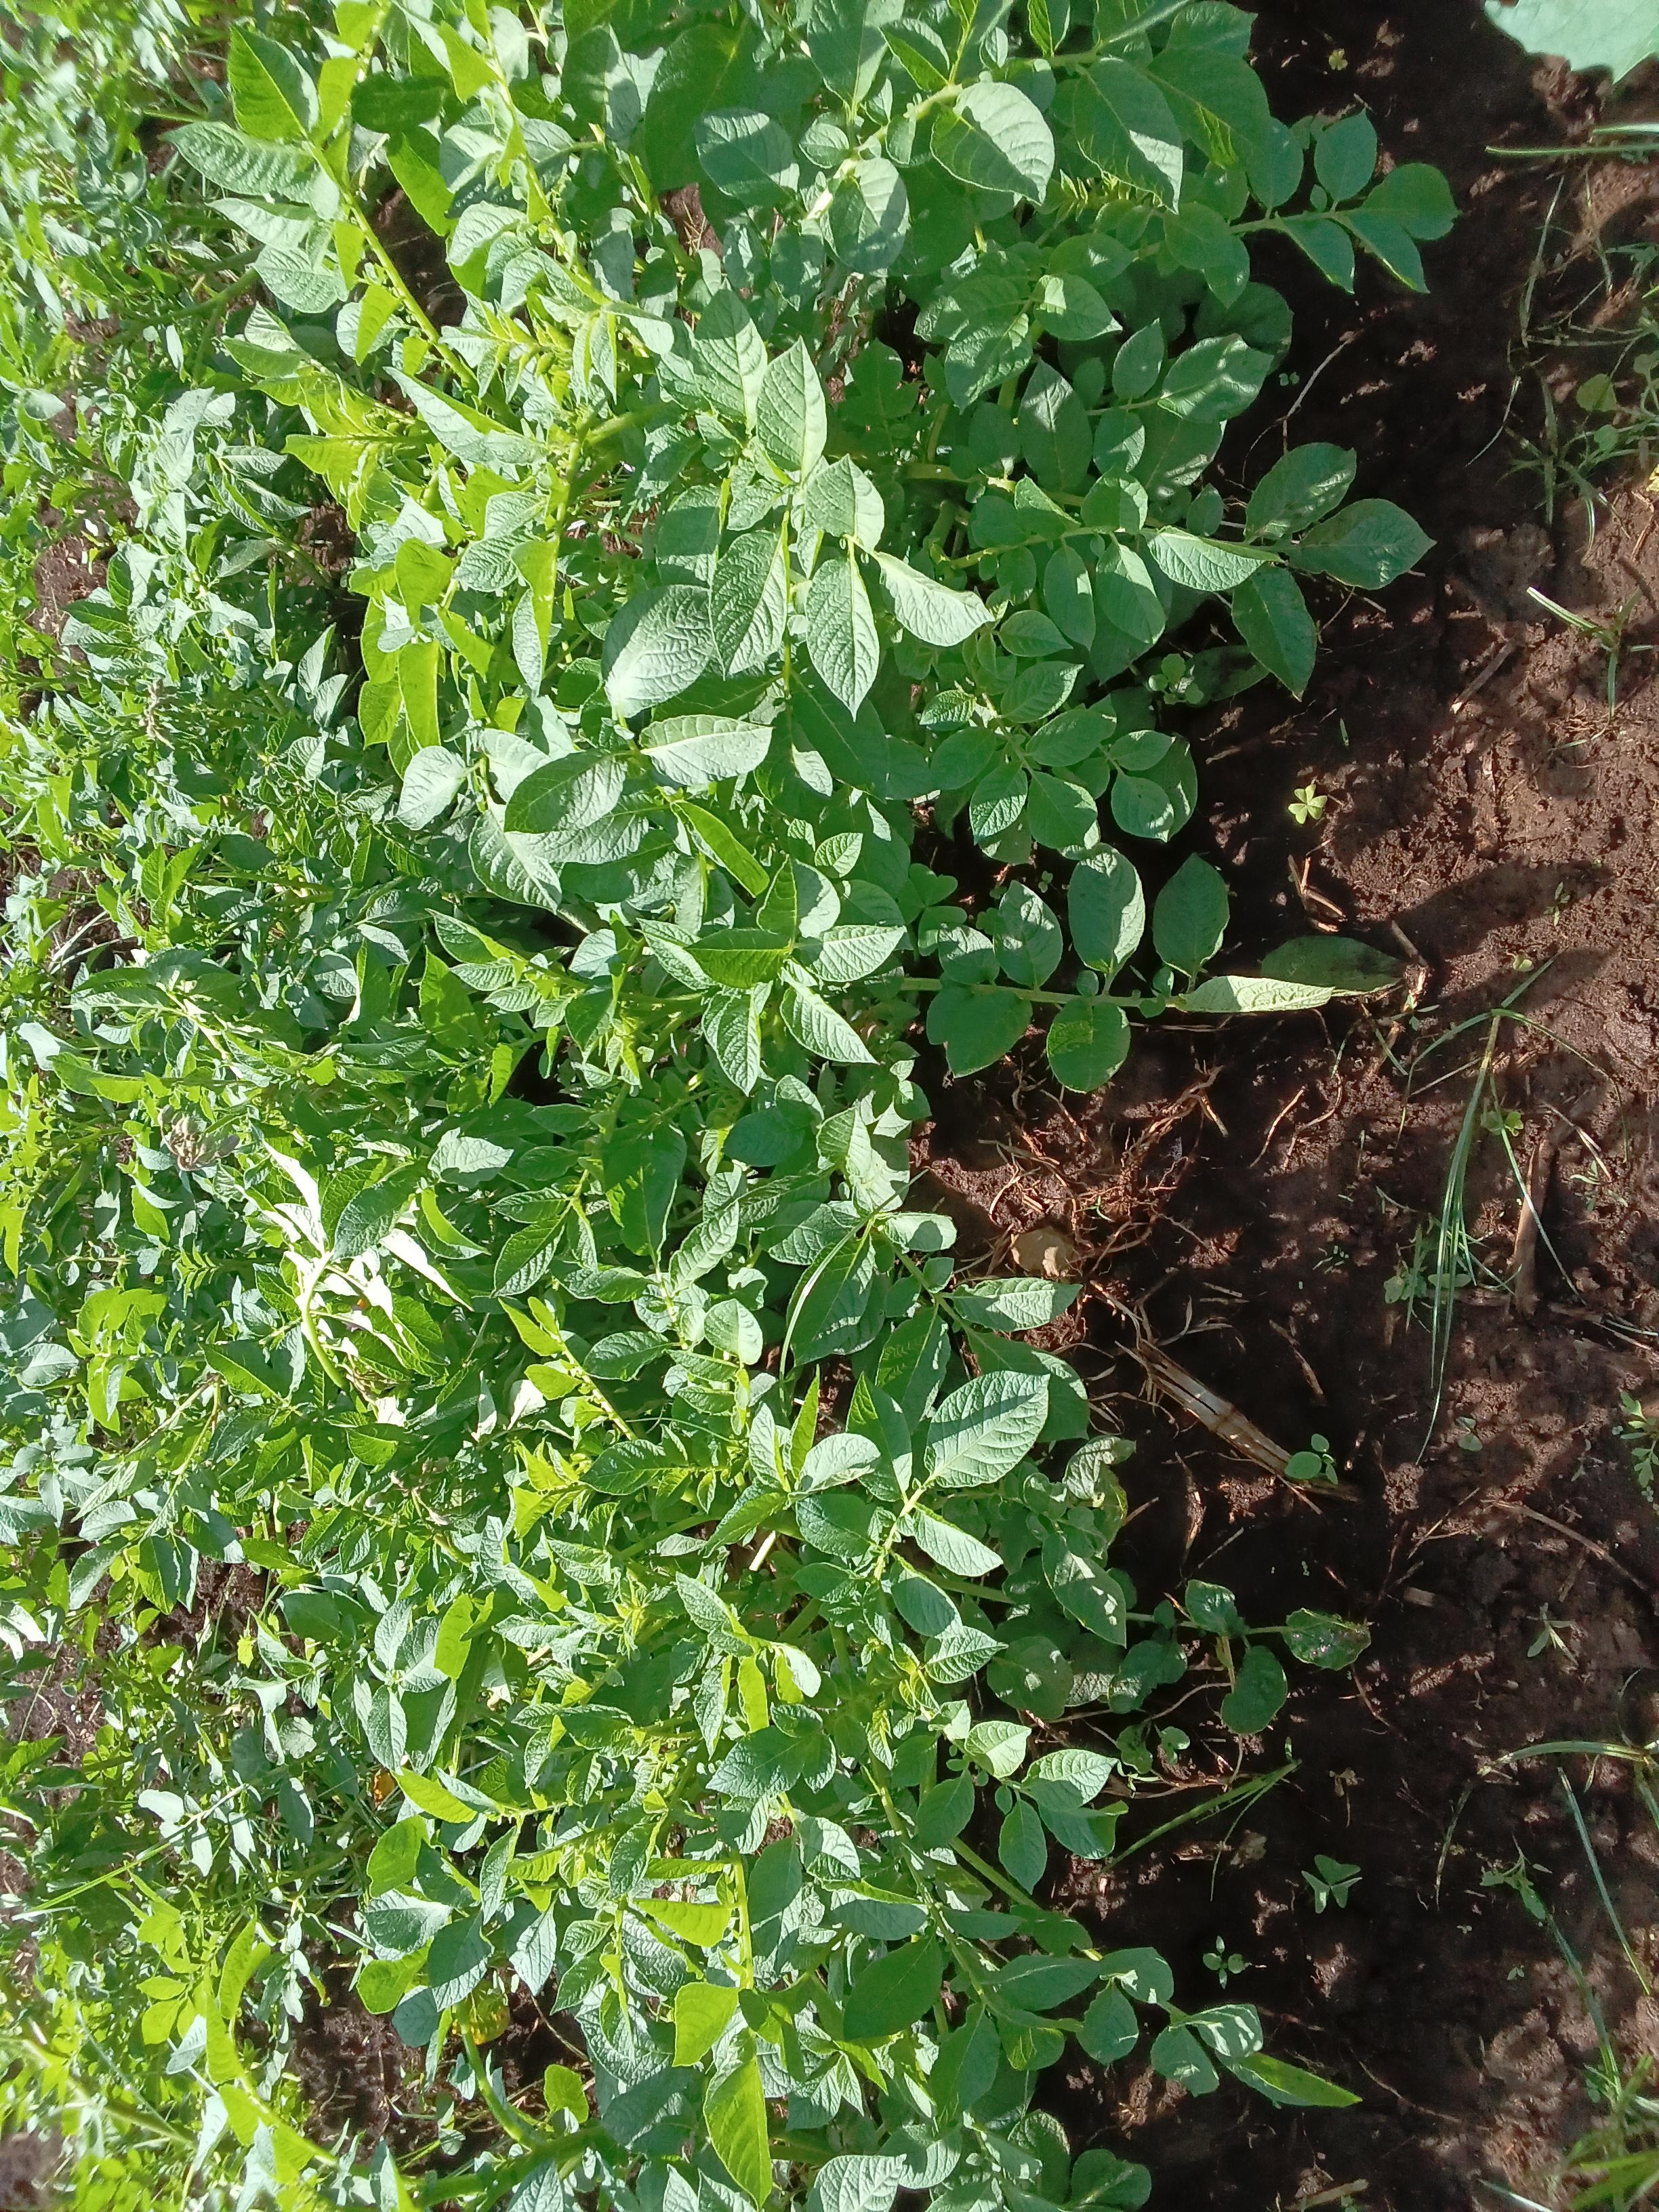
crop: potato
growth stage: vegetative
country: Kenya
